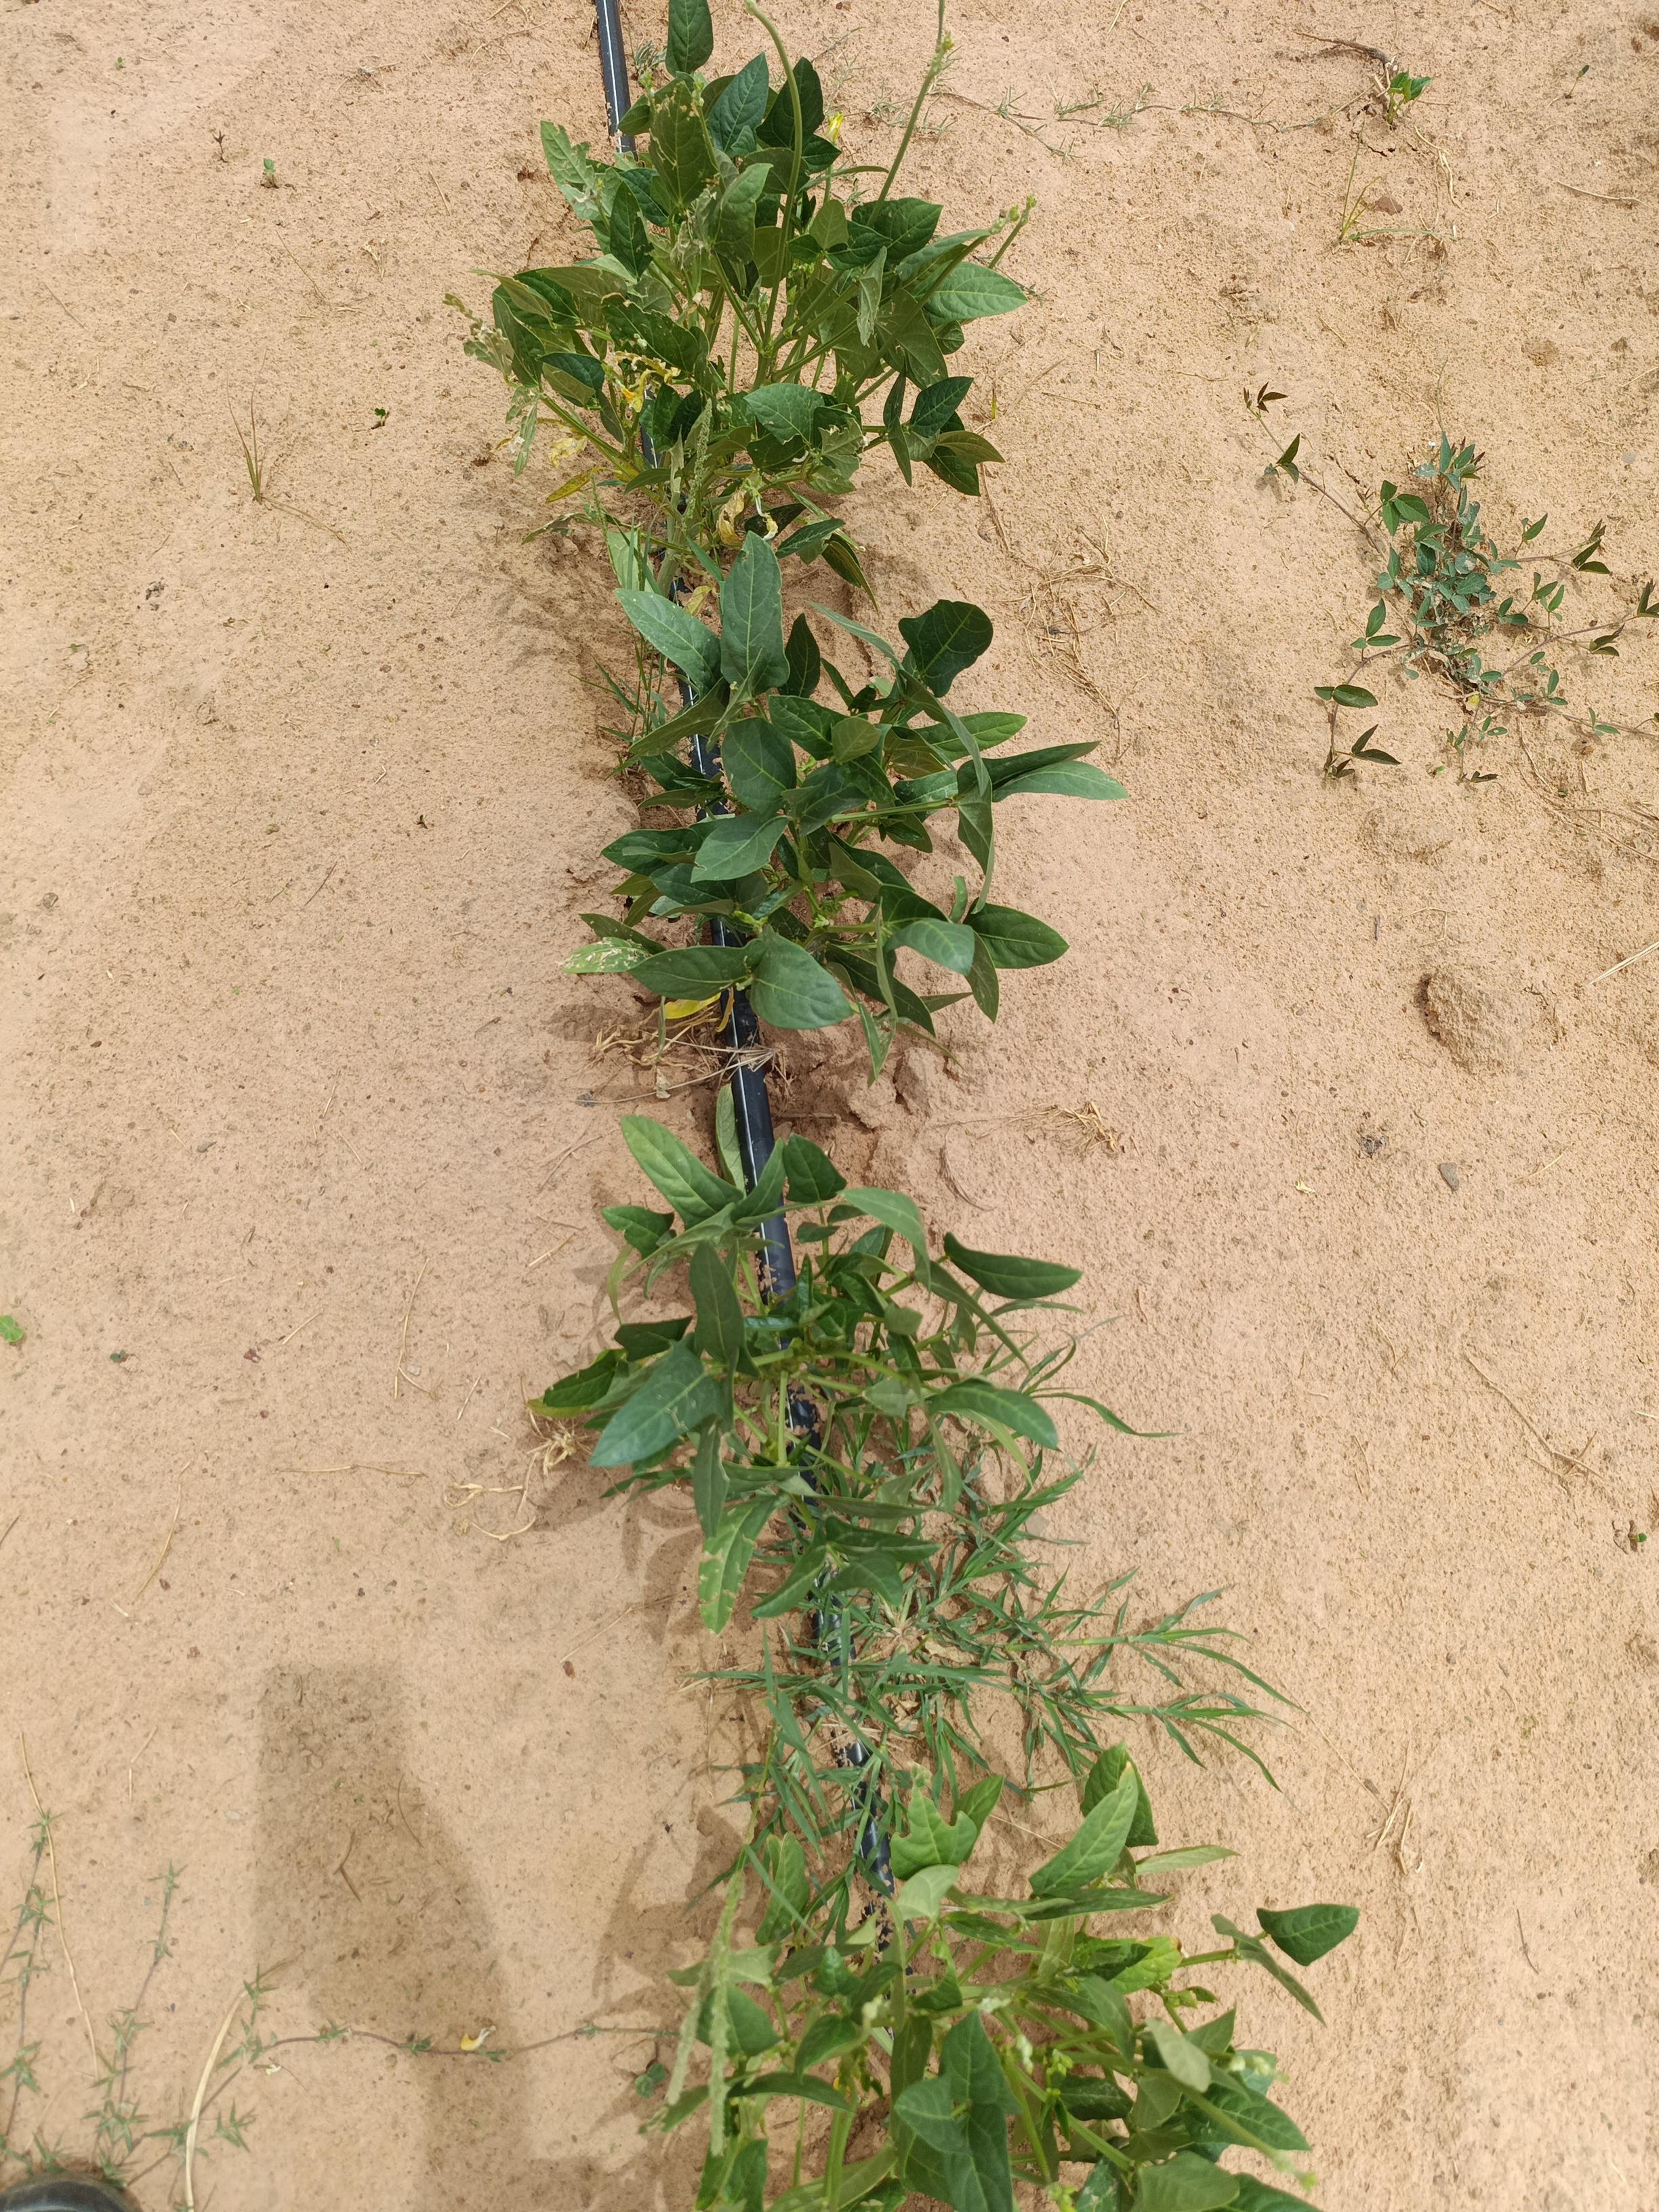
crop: cowpea
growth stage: flowering
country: Nigeria
